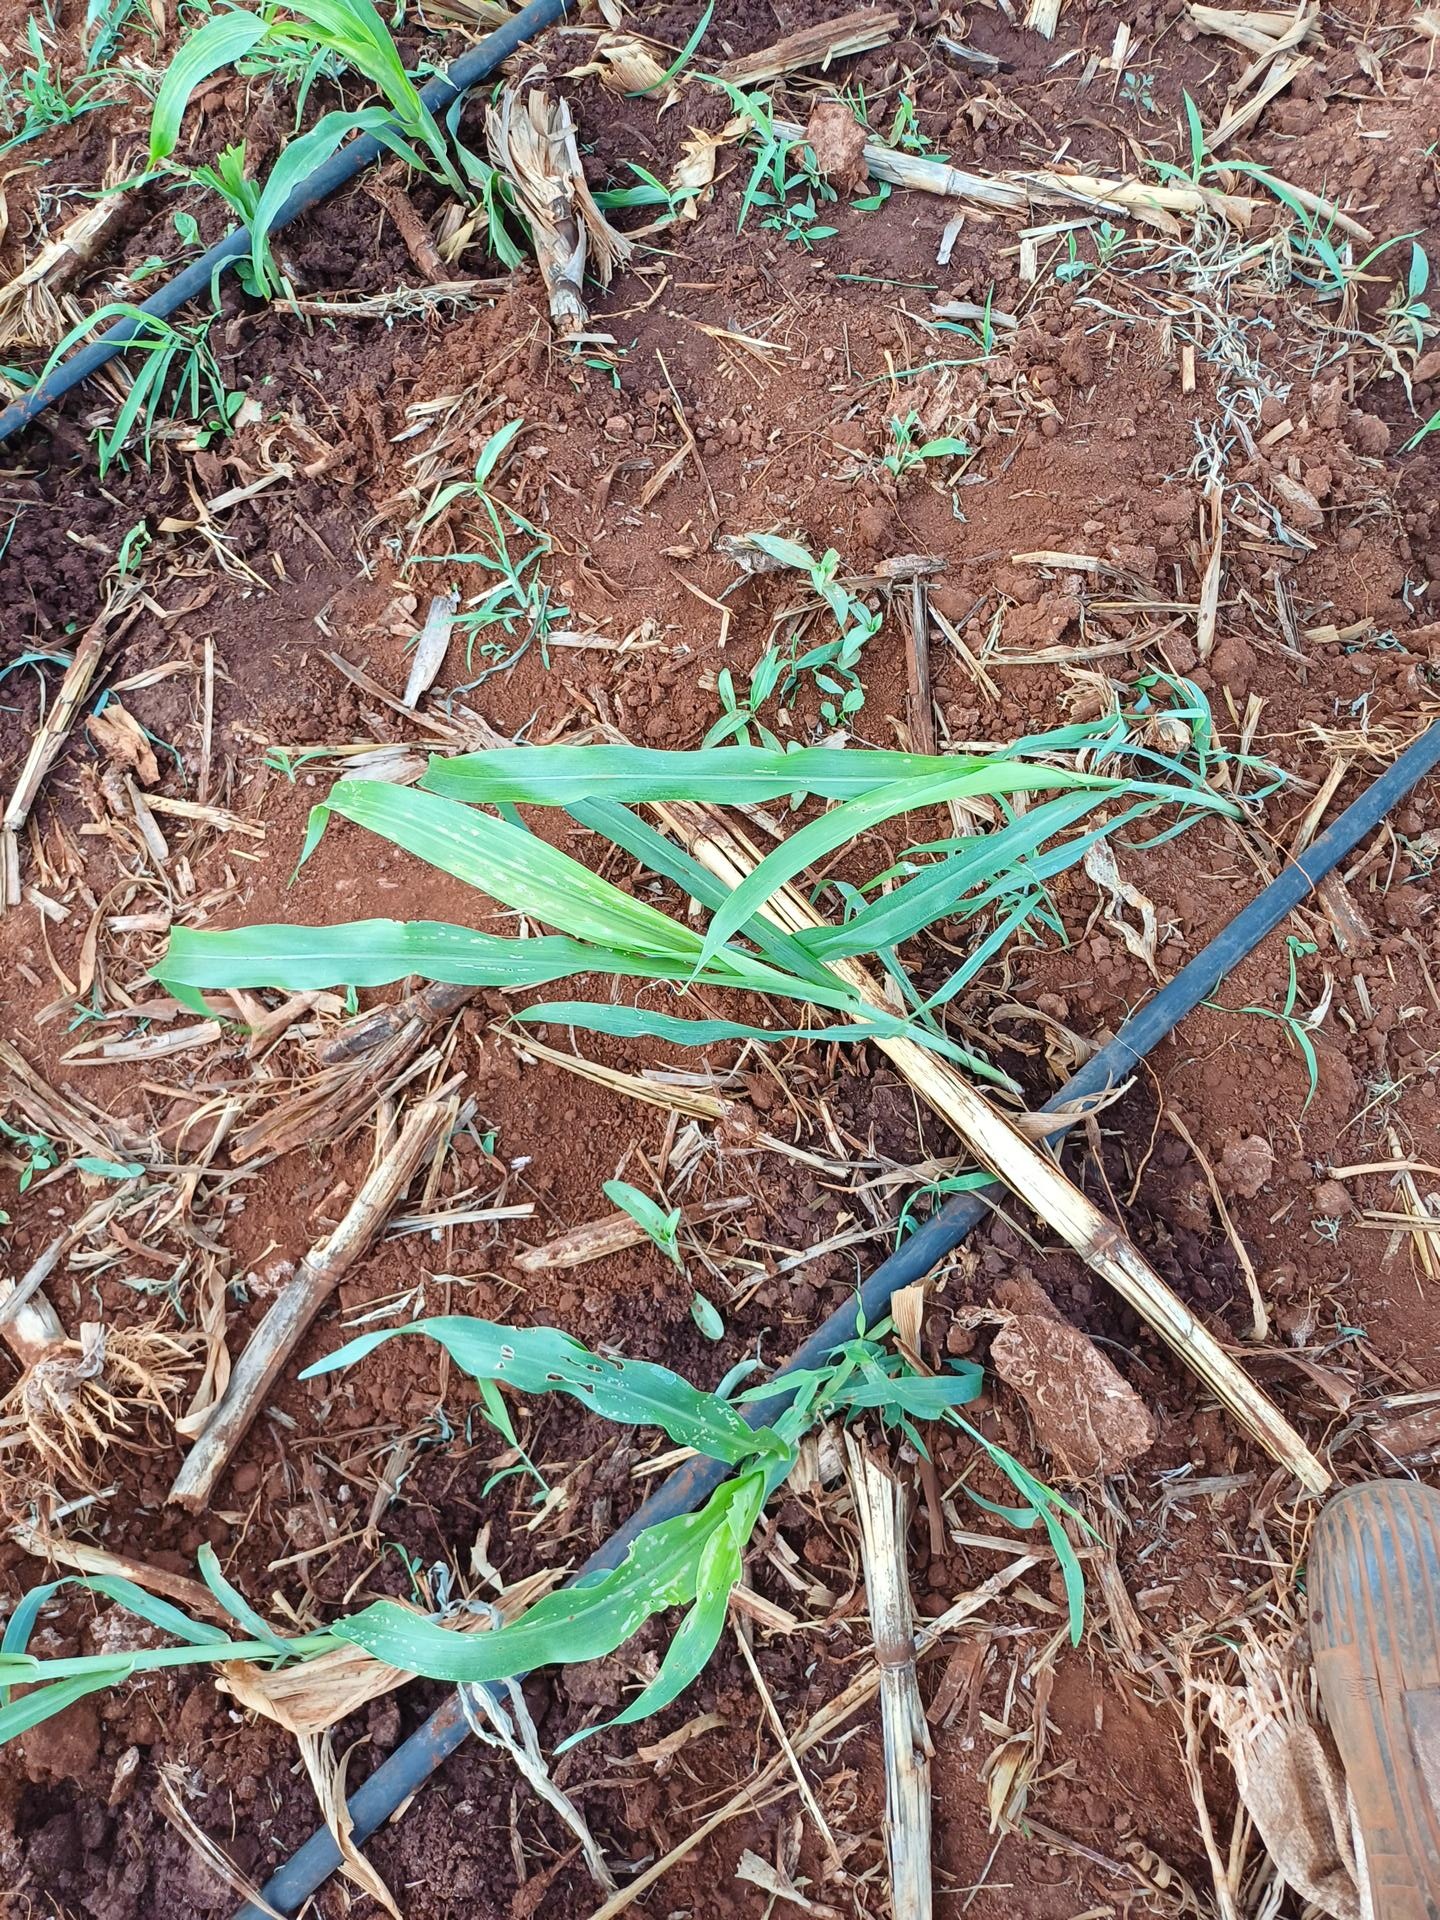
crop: sorghum
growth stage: vegetative
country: Kenya
